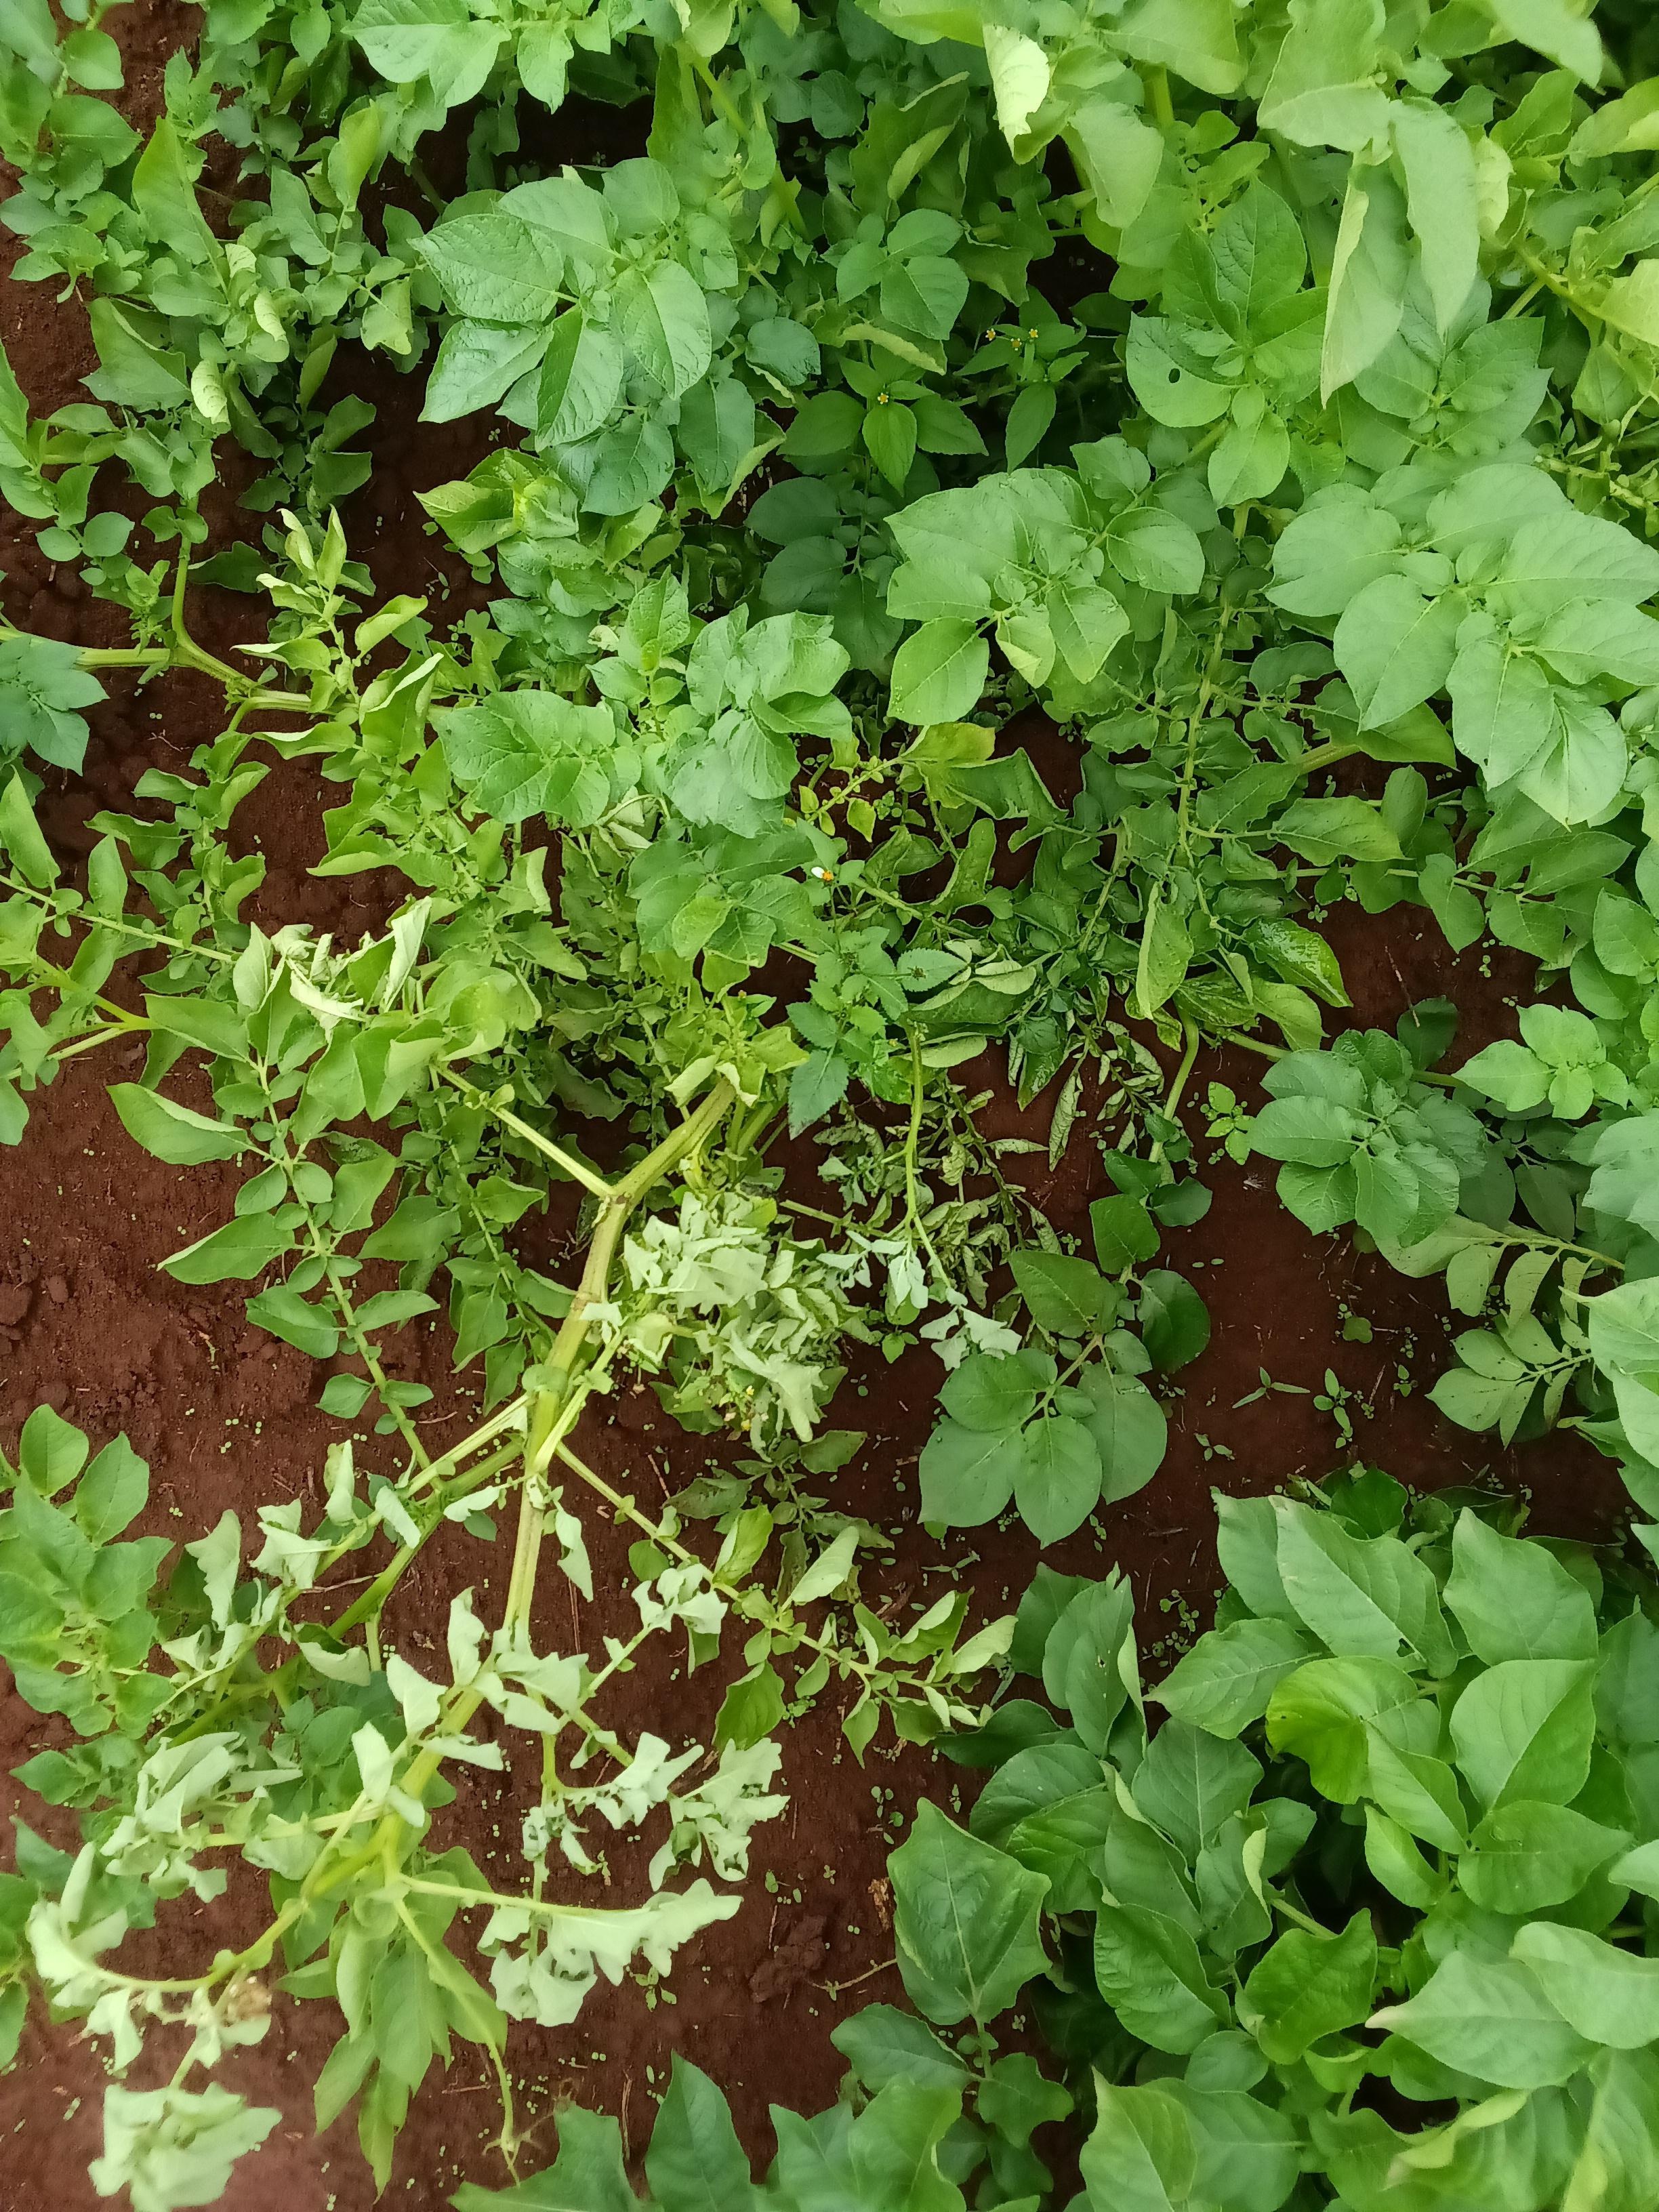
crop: potato
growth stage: flowering
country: Kenya
